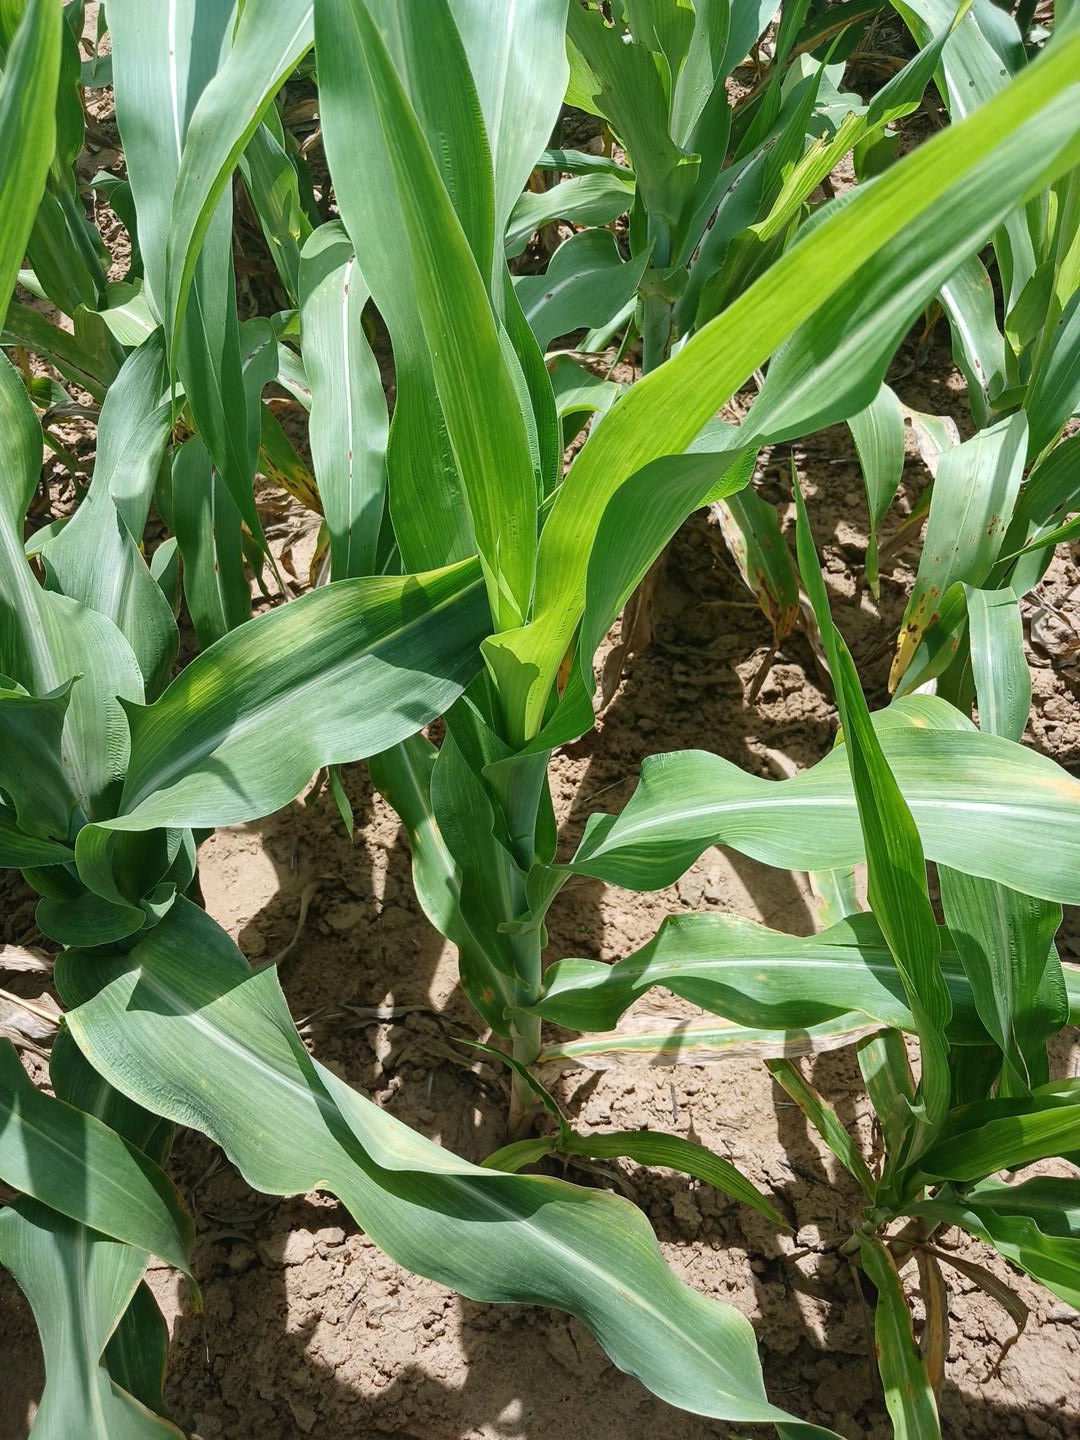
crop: sorghum
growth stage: vegetative
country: Senegal
